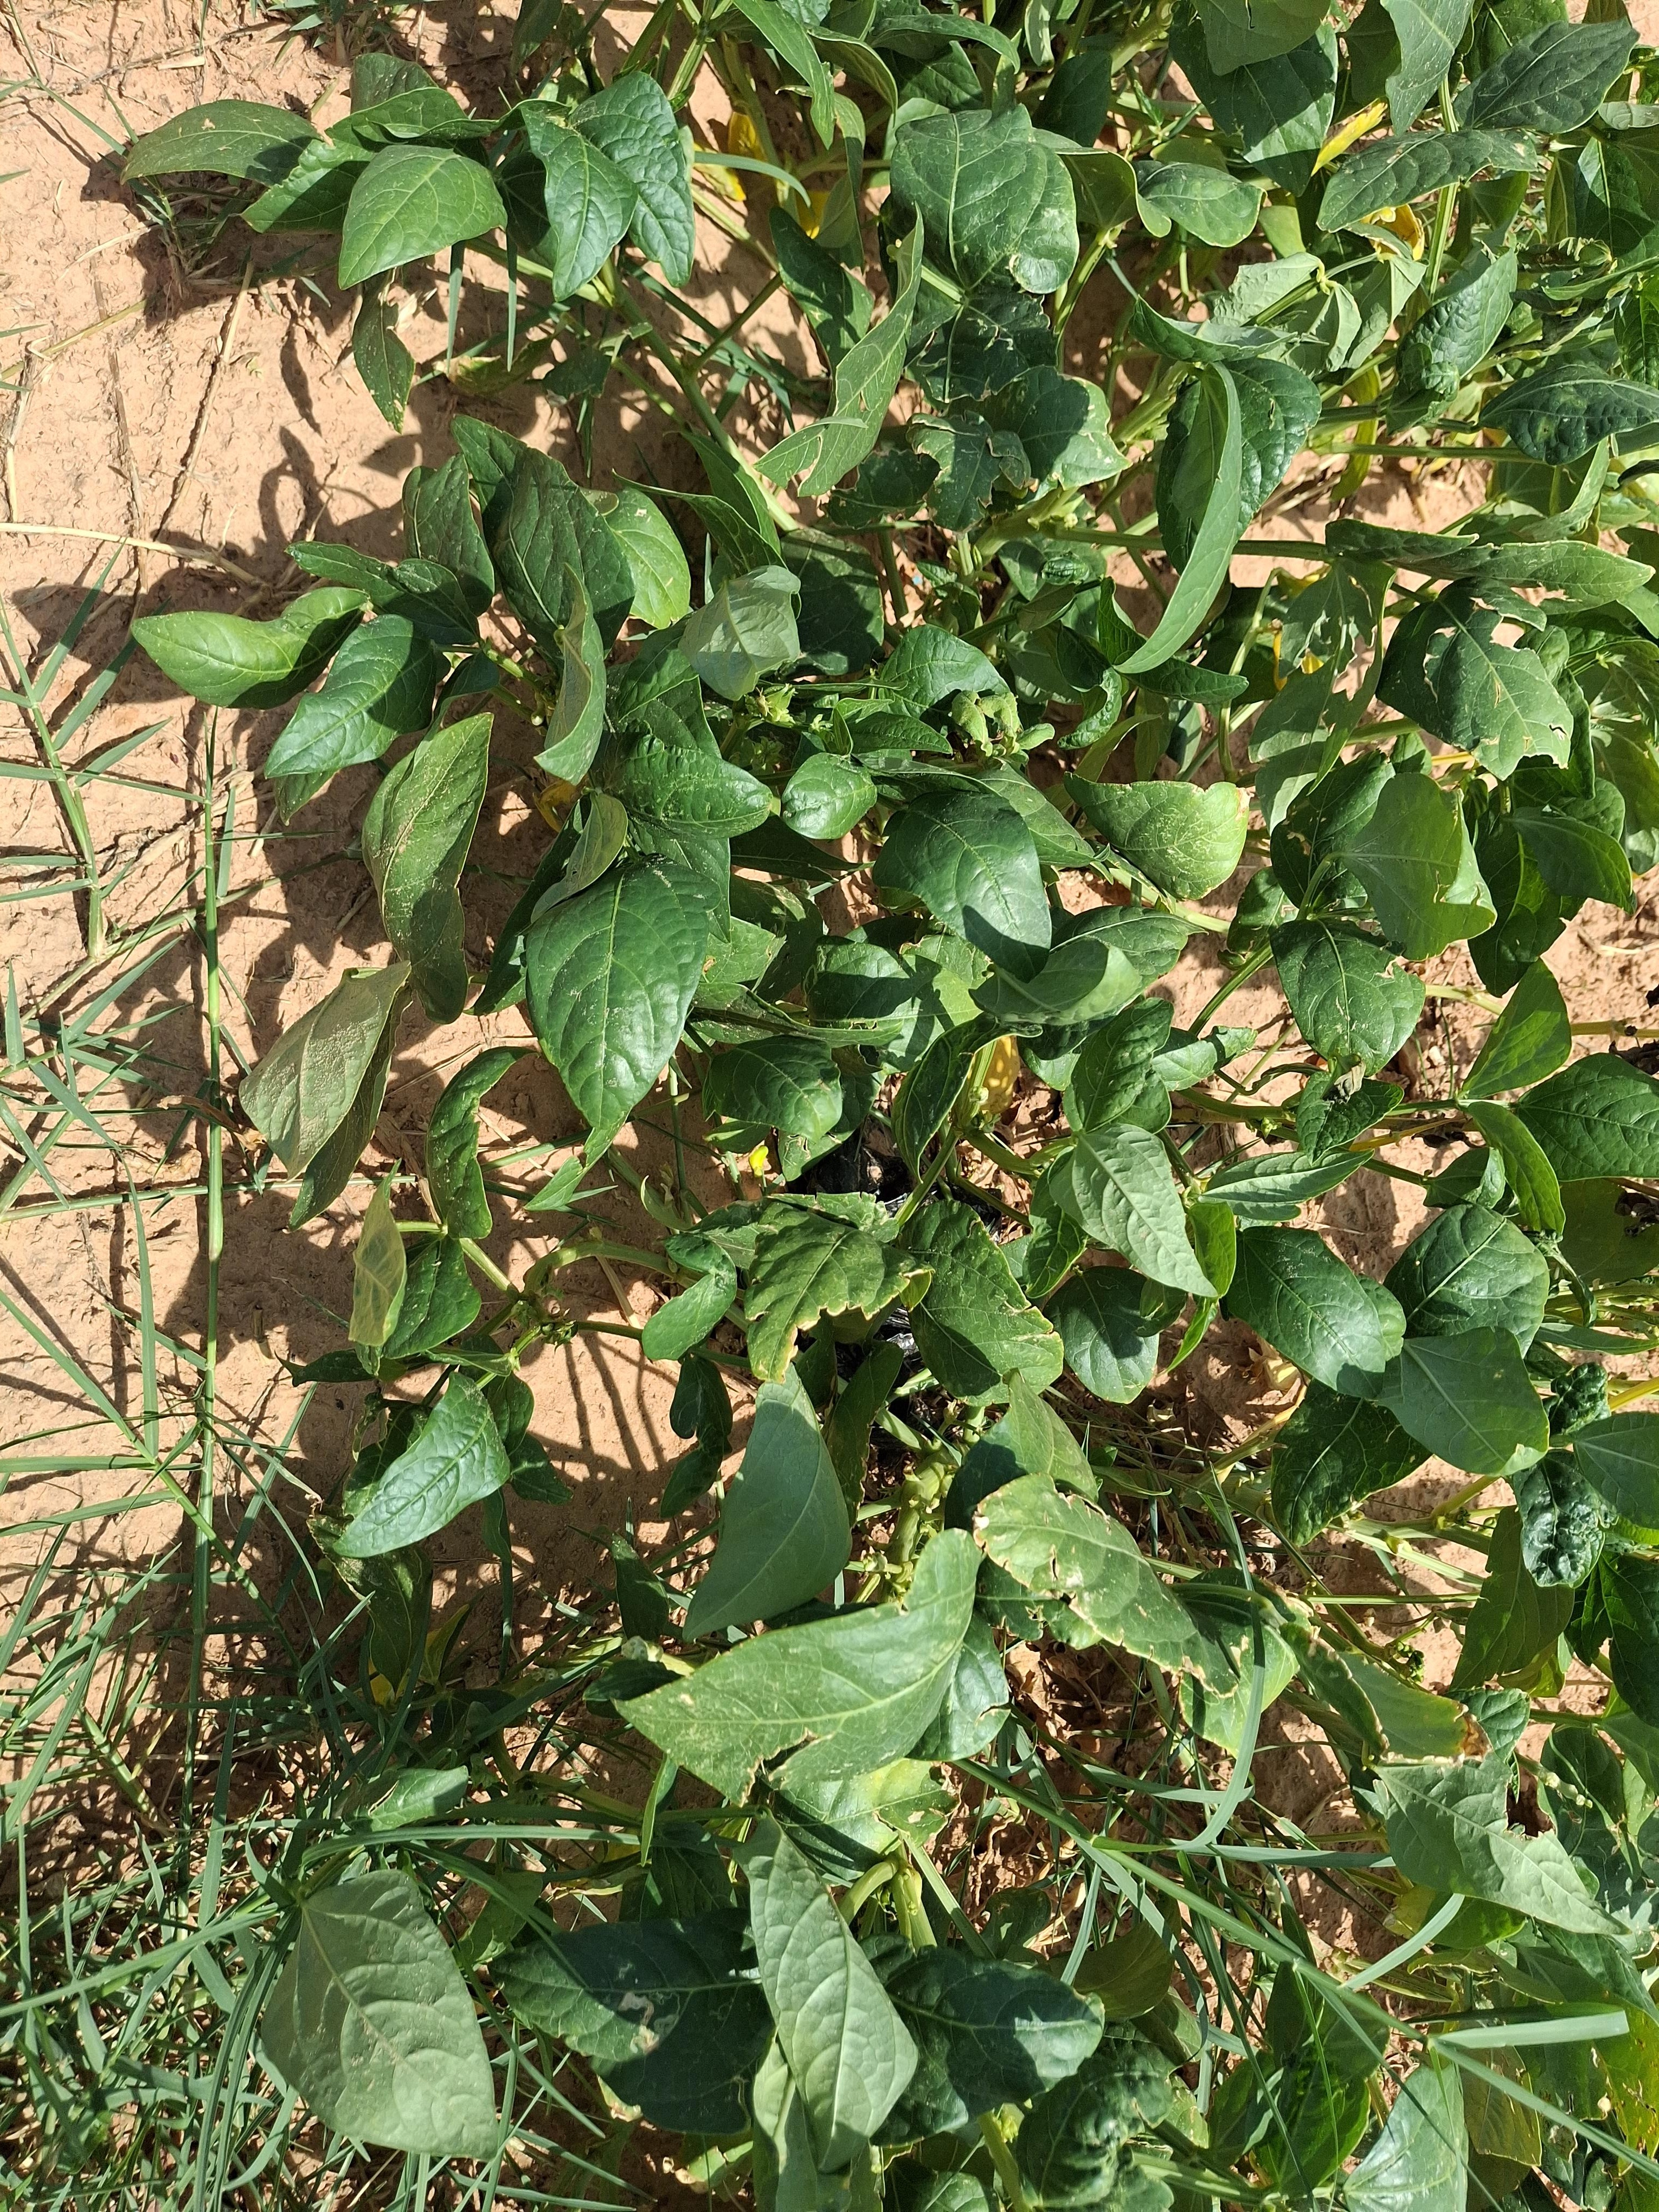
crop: cowpea
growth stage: harvest maturity
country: Nigeria
